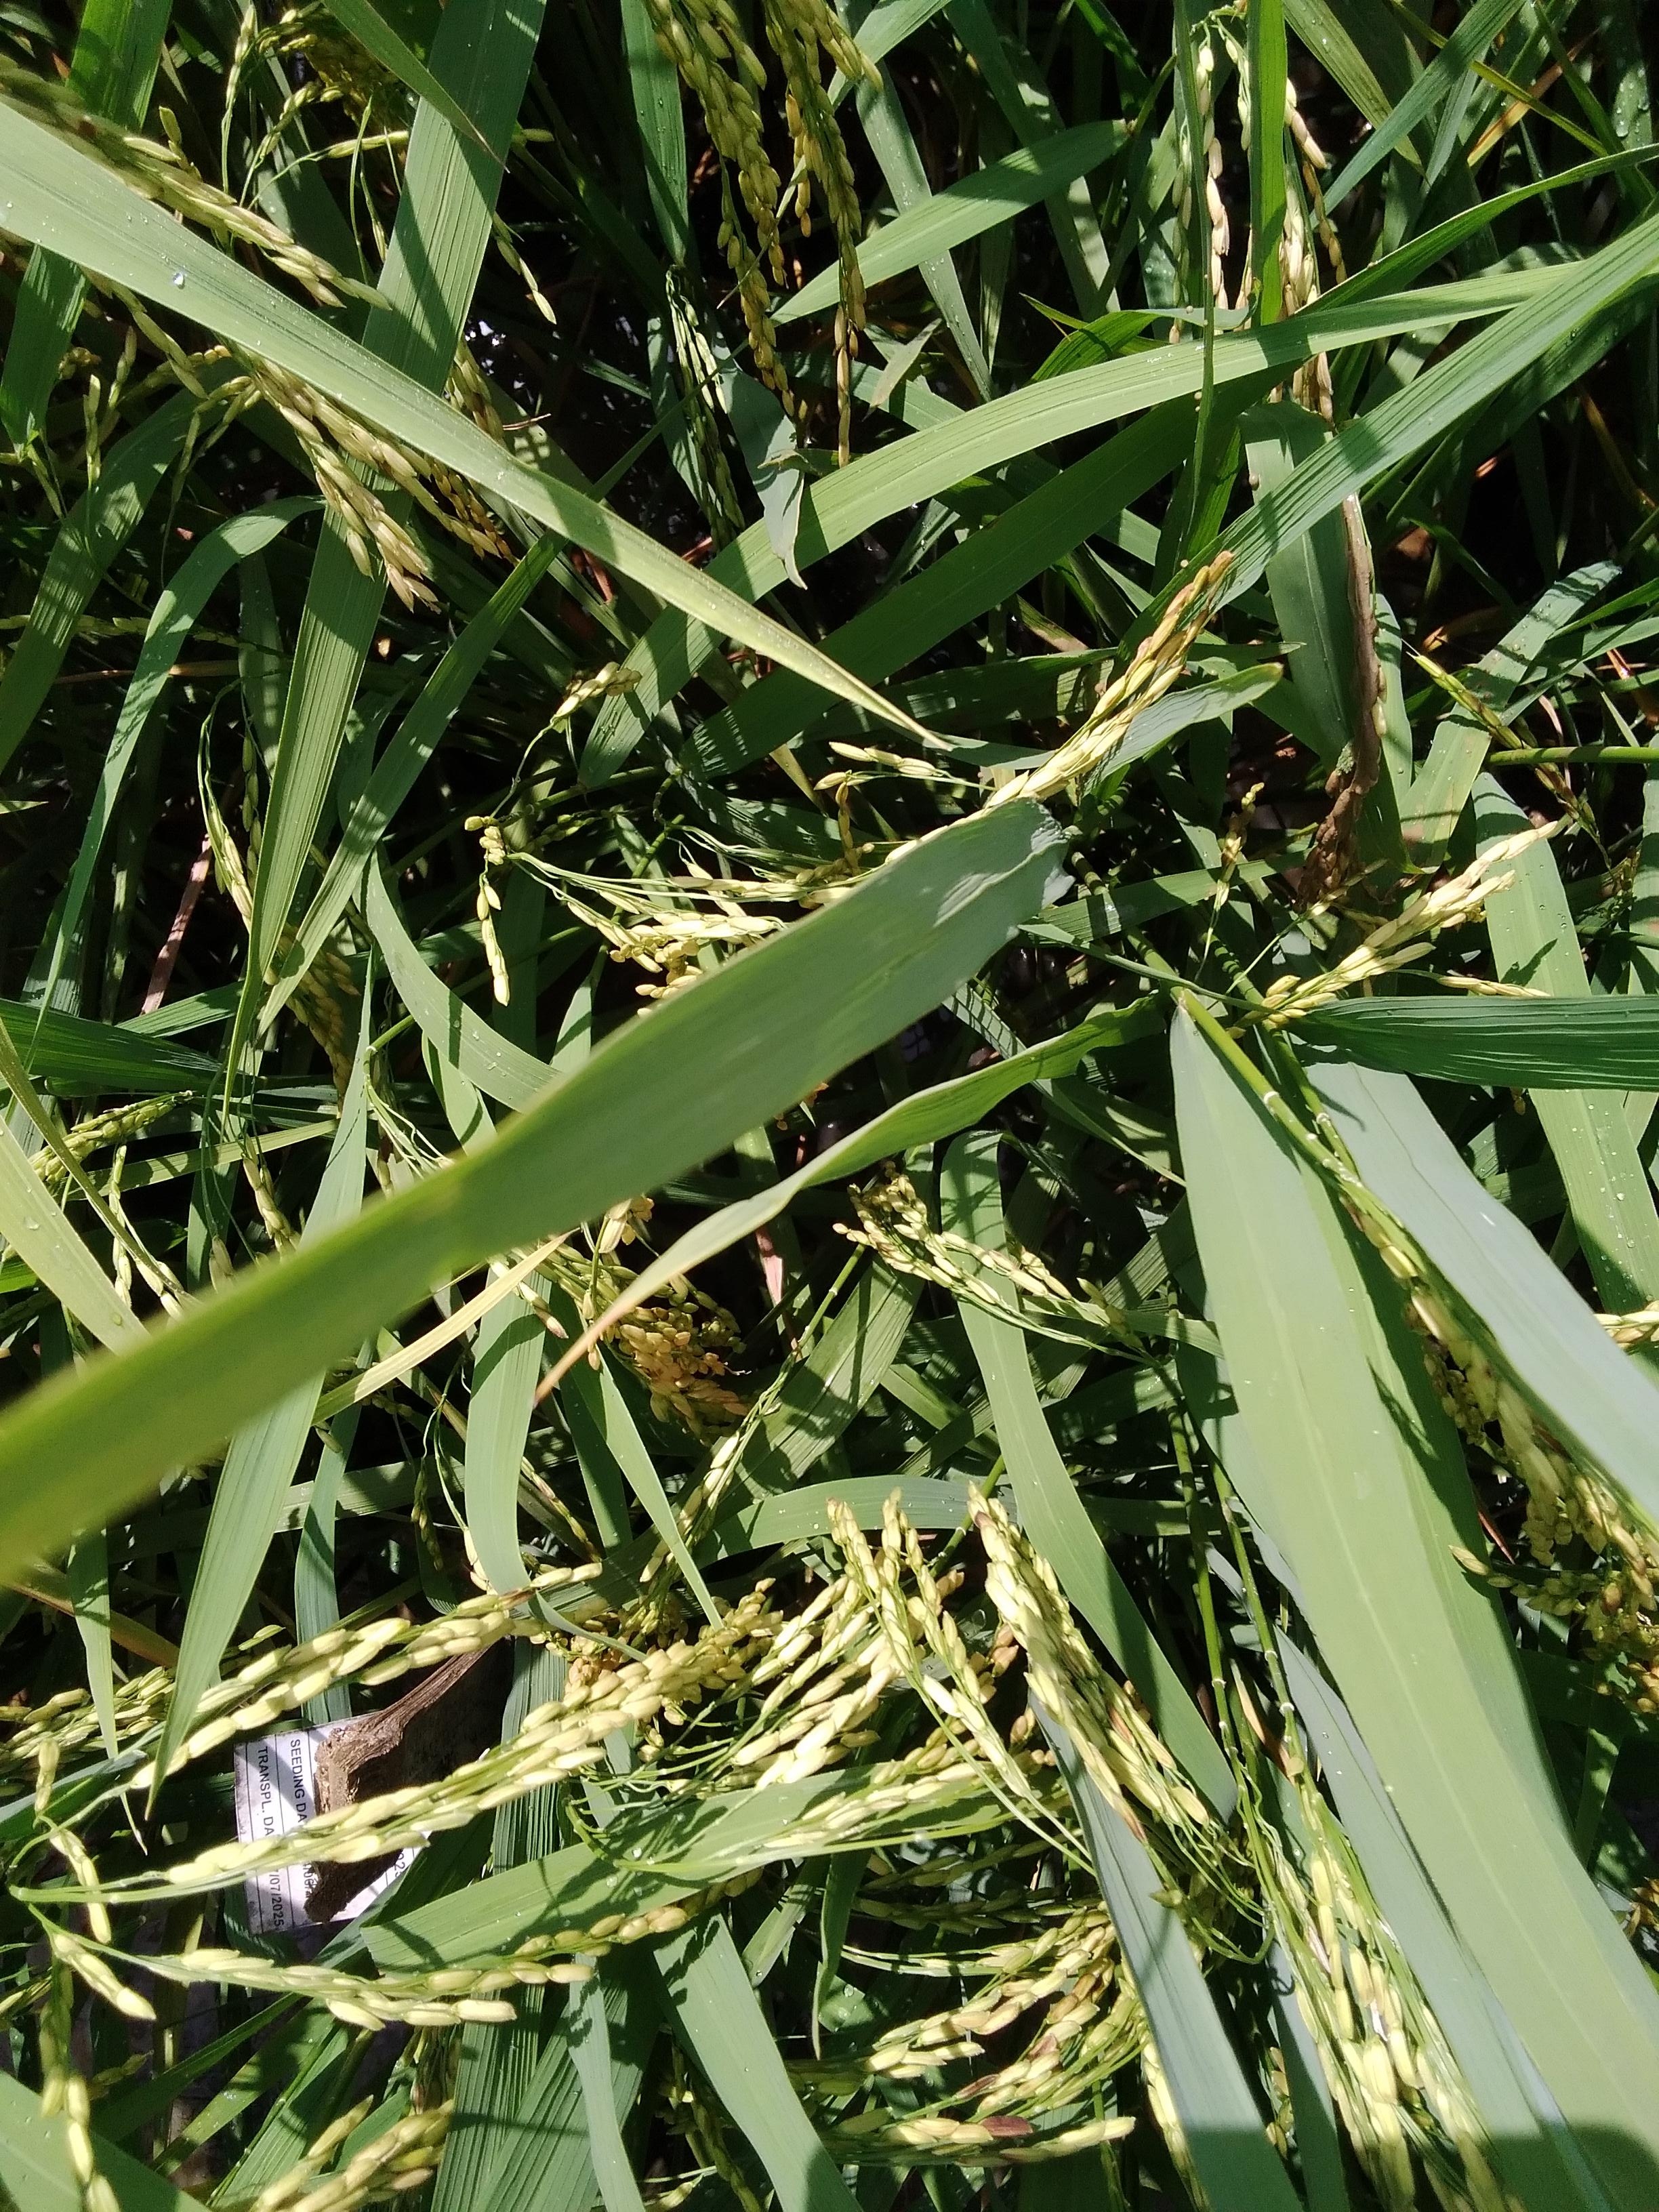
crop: rice
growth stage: ripening
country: Nigeria
